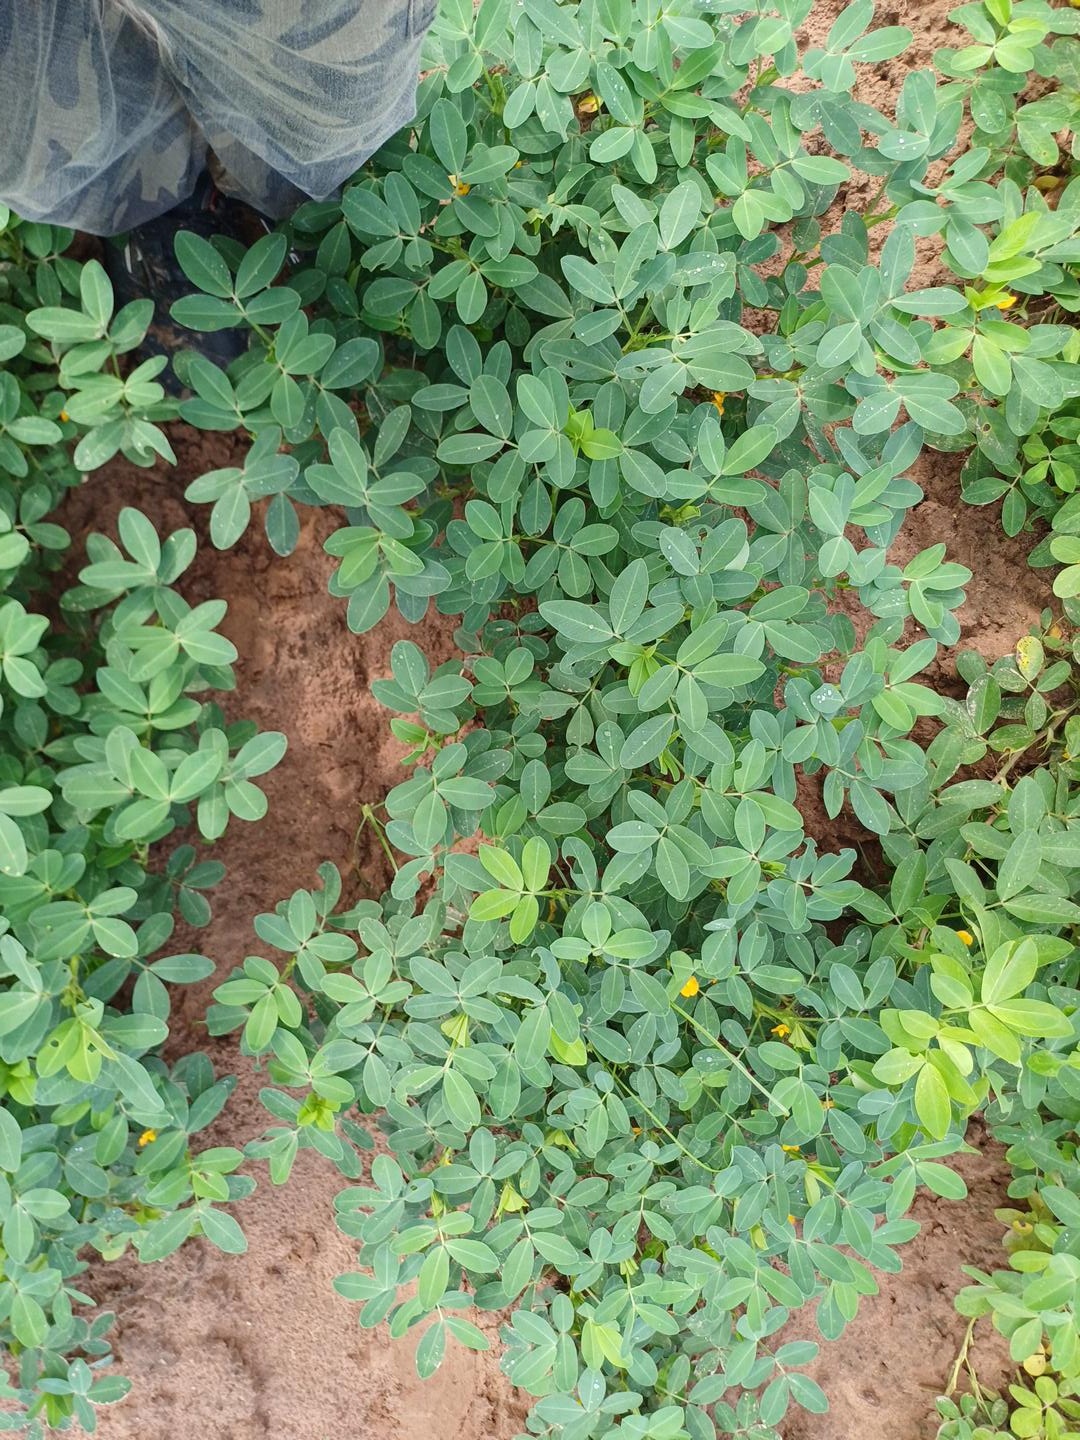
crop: groundnut
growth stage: flowering
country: Senegal
